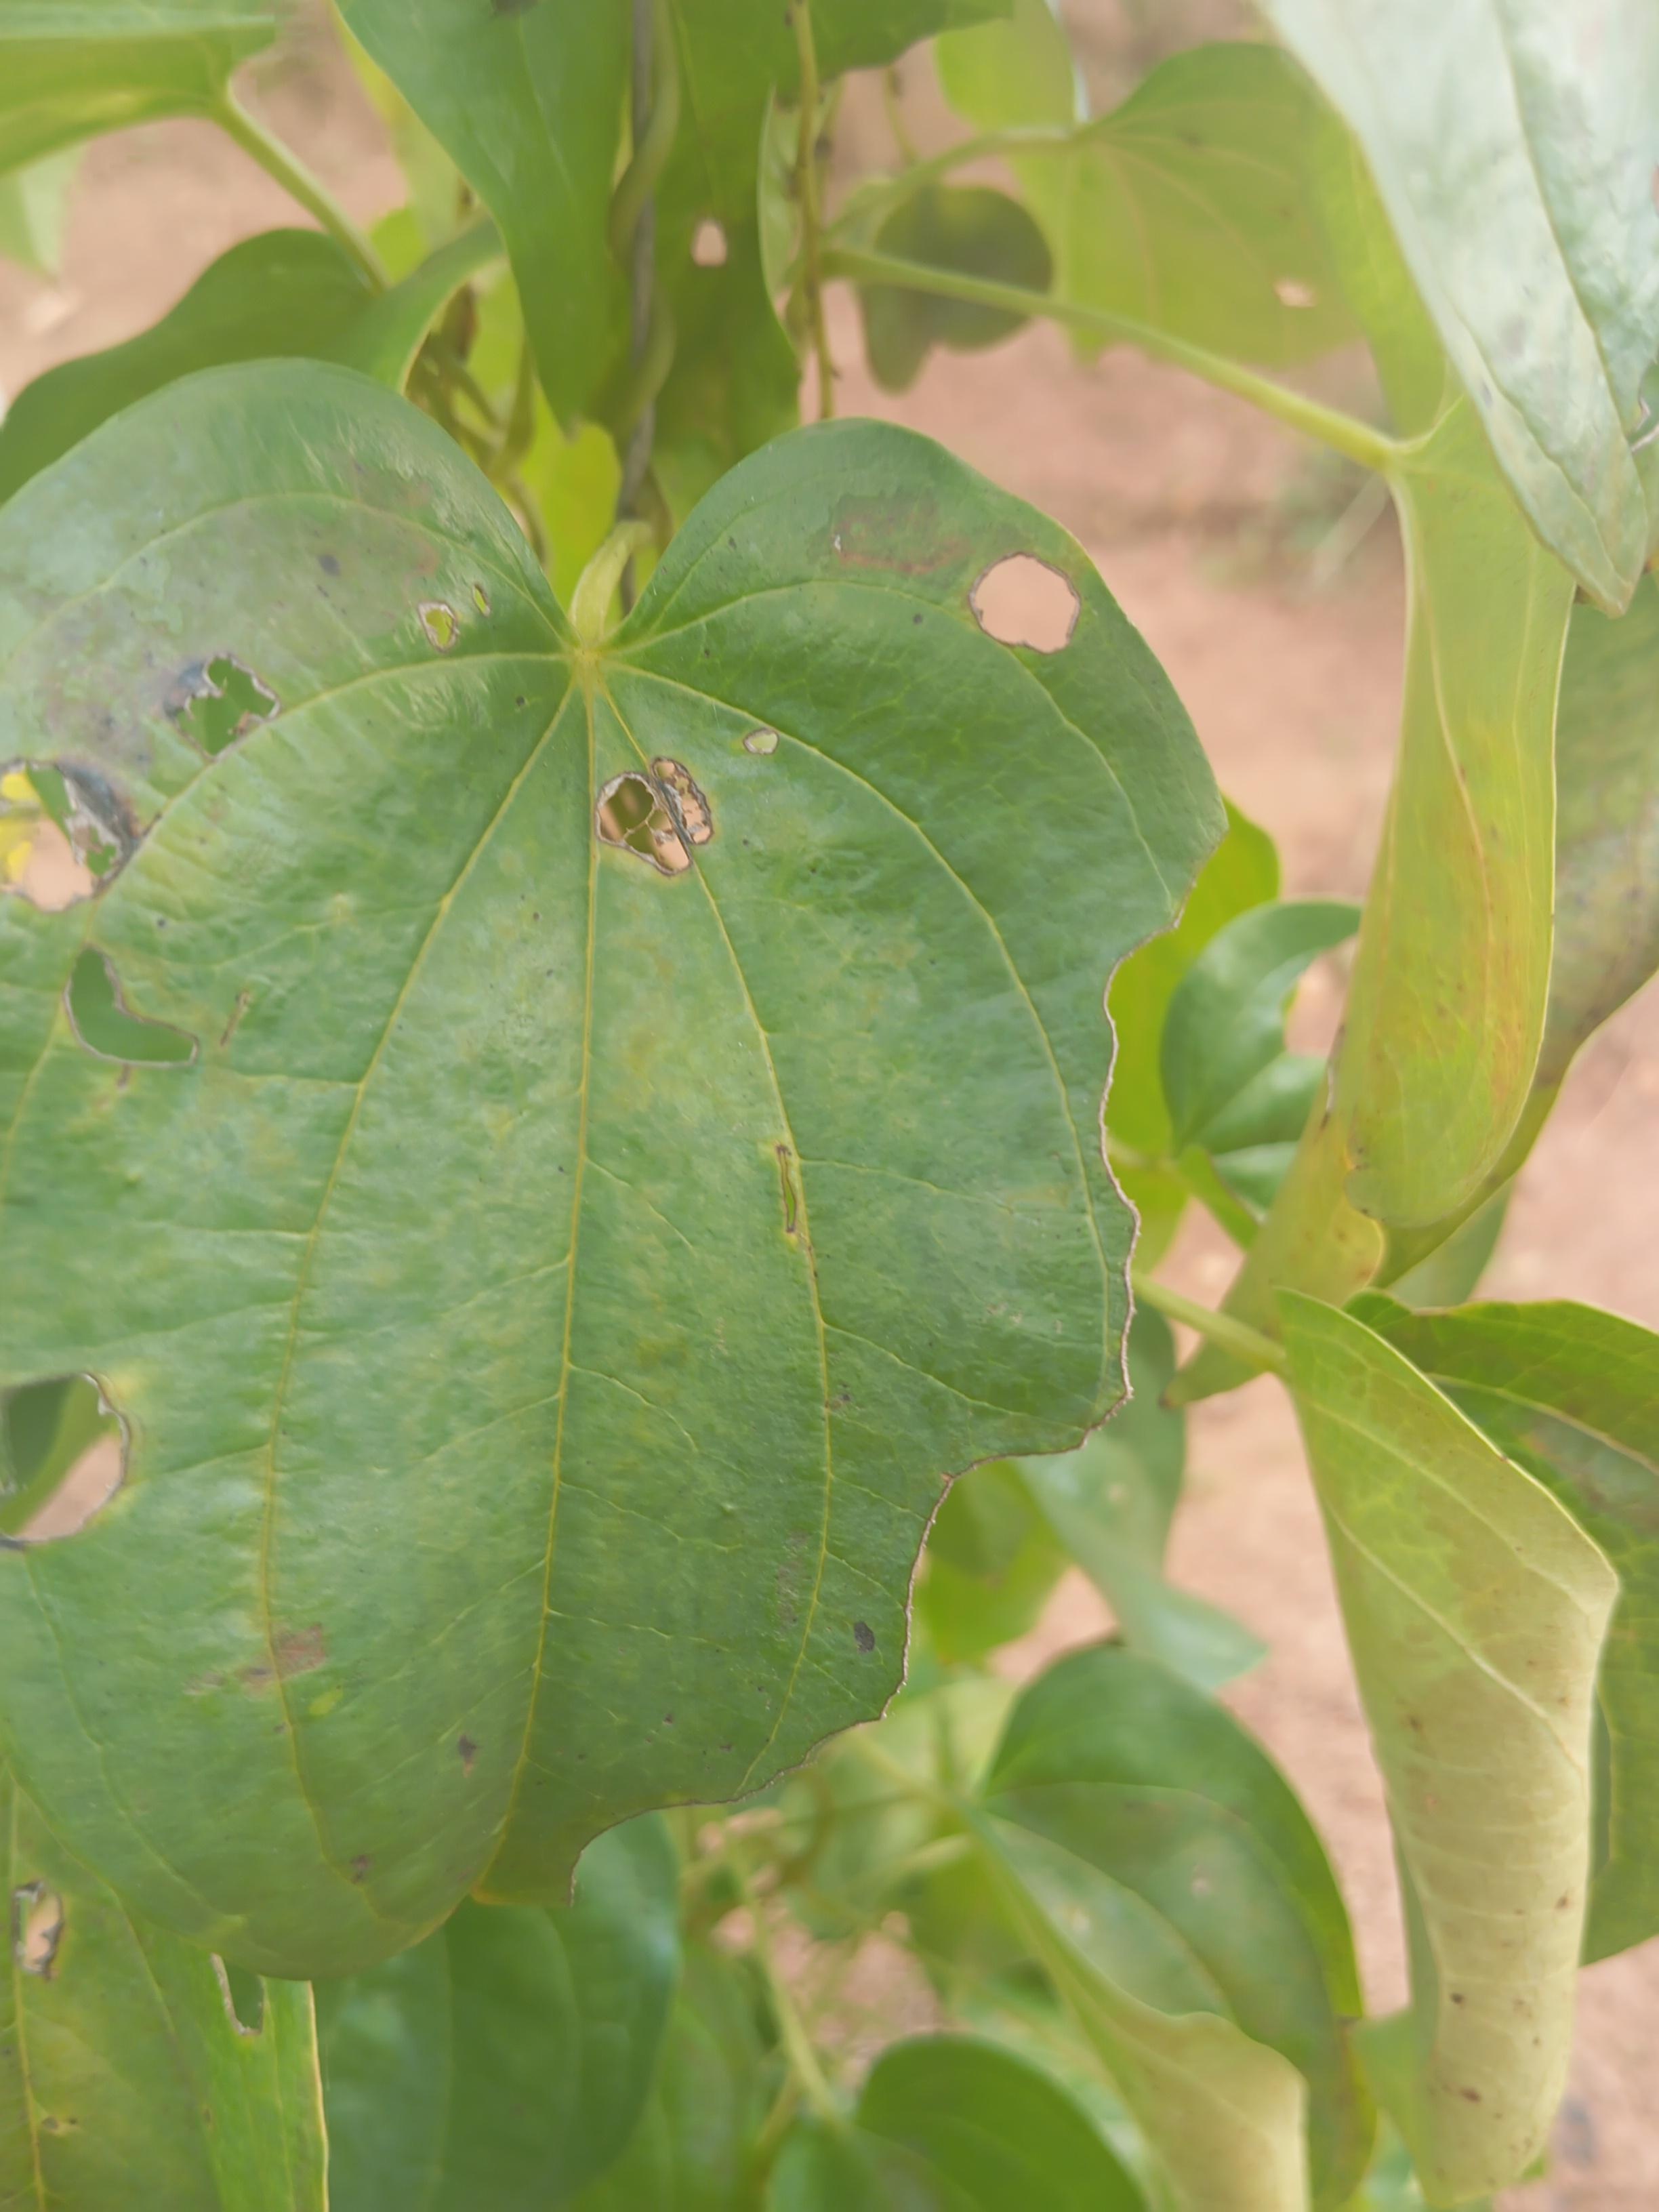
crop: yam
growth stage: maturity
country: Nigeria
